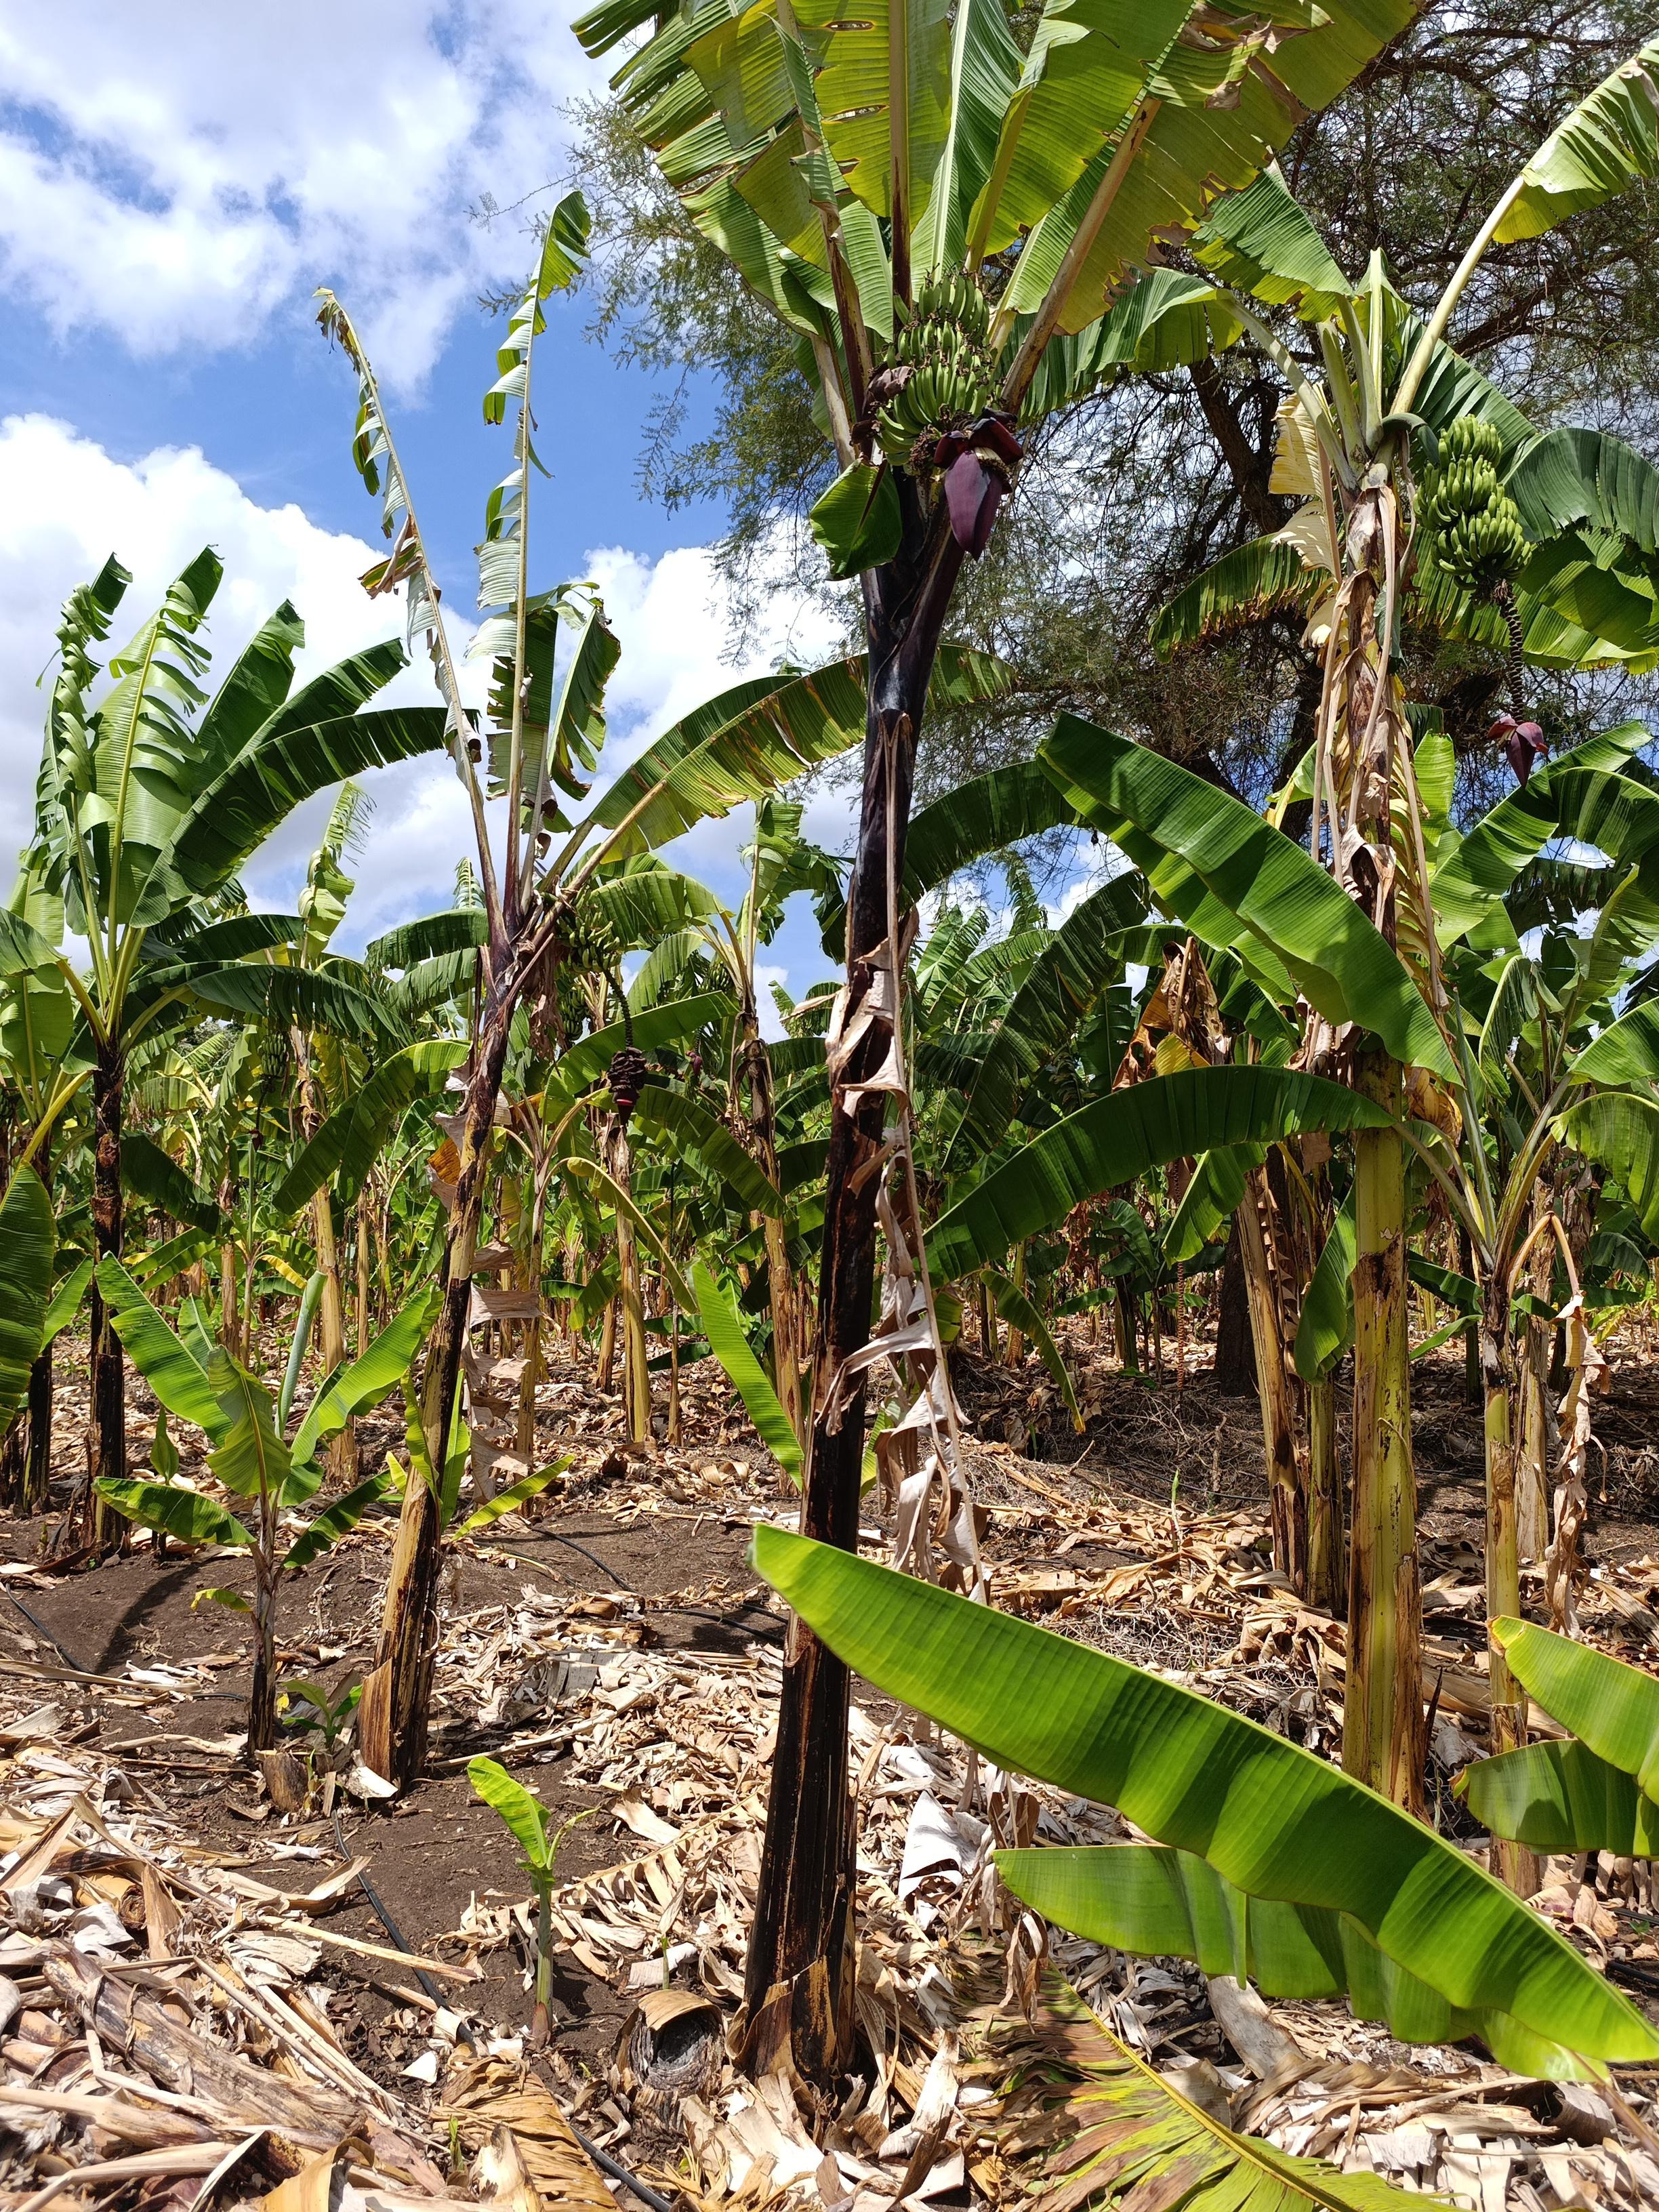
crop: banana
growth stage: development fruit
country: Tanzania
